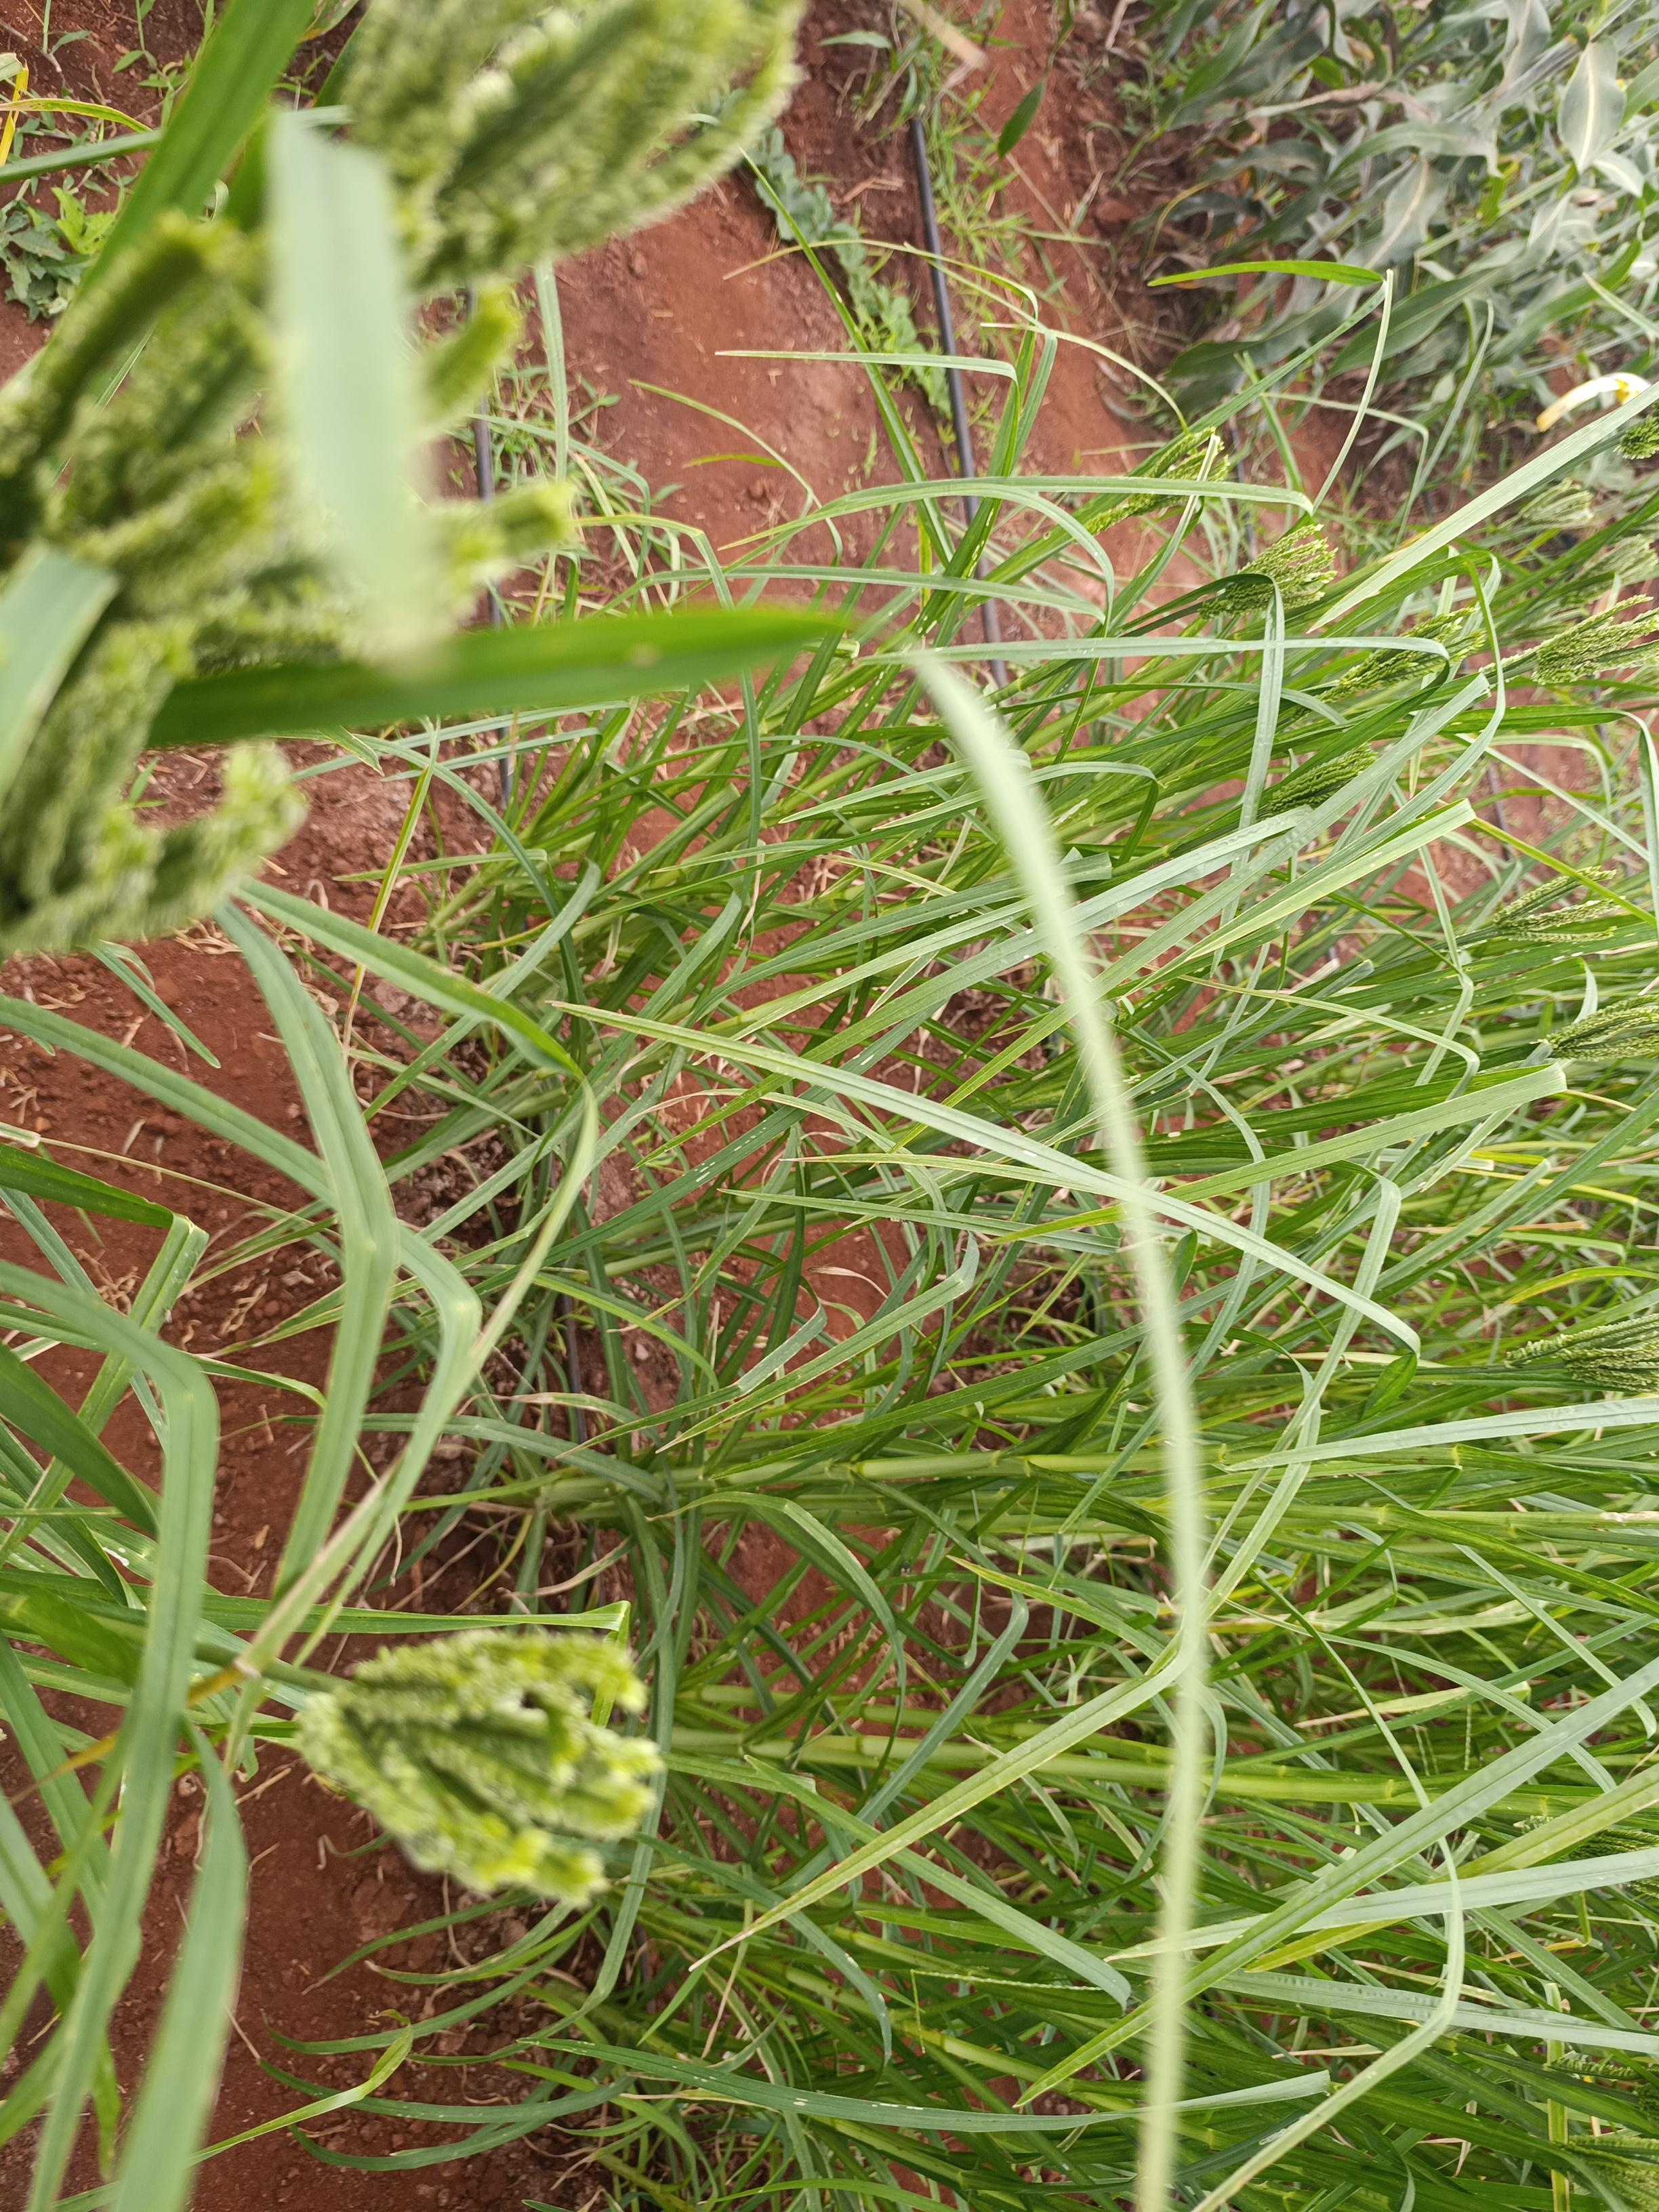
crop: finger millet
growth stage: flowering
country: Kenya
